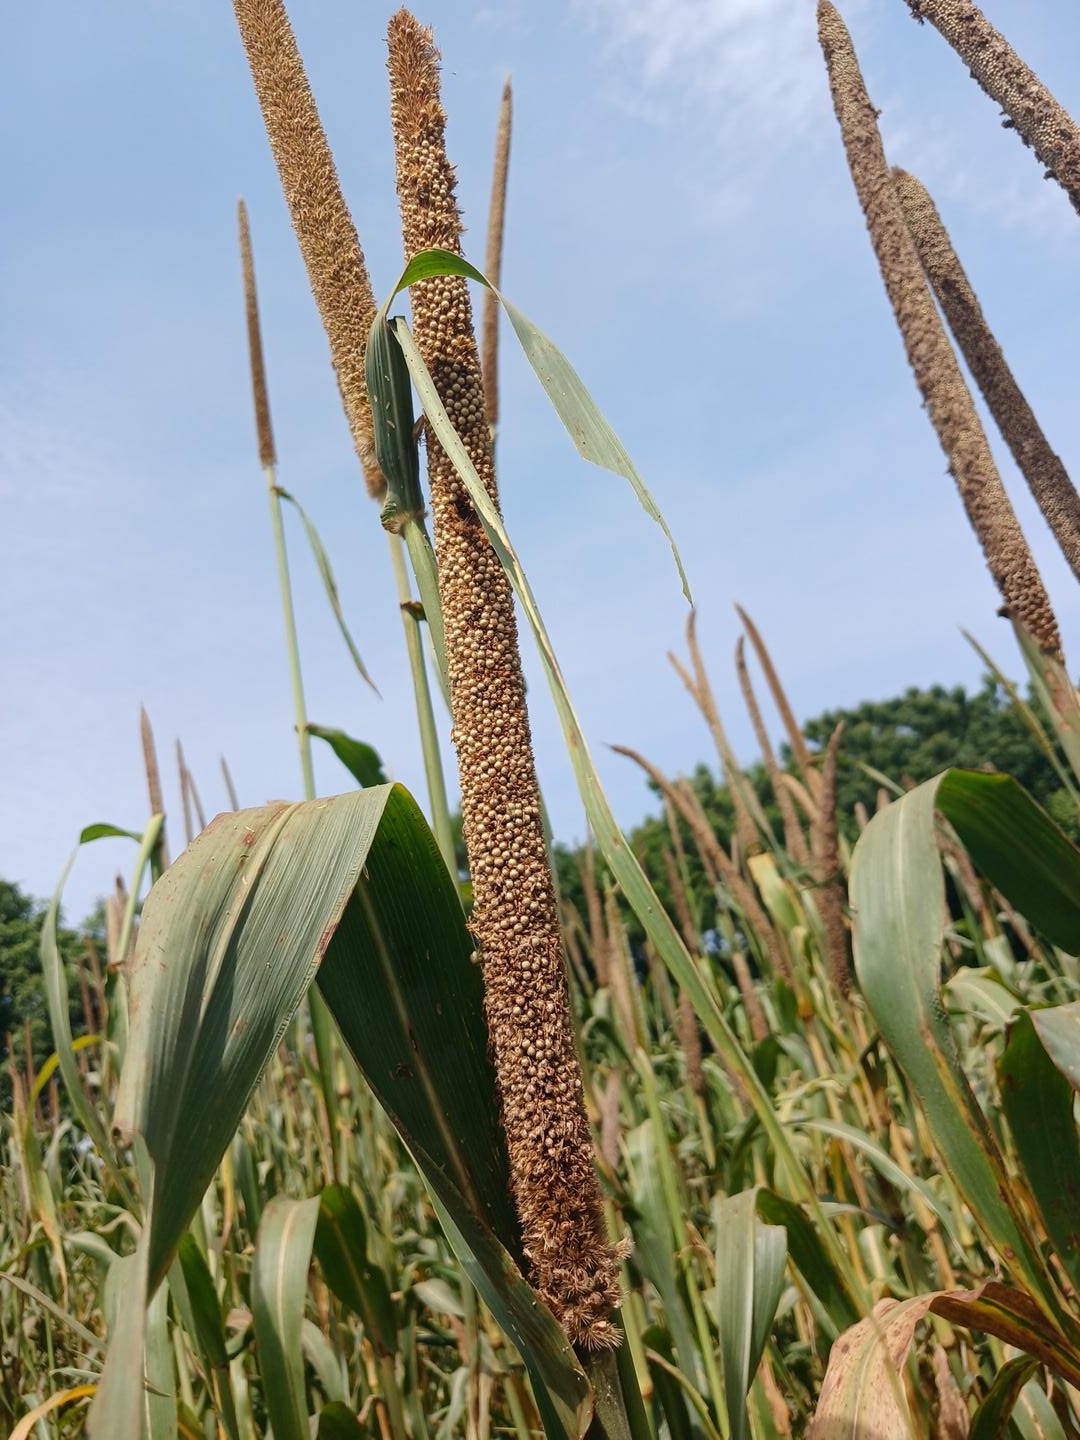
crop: pearl millet
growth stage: maturity
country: Senegal
